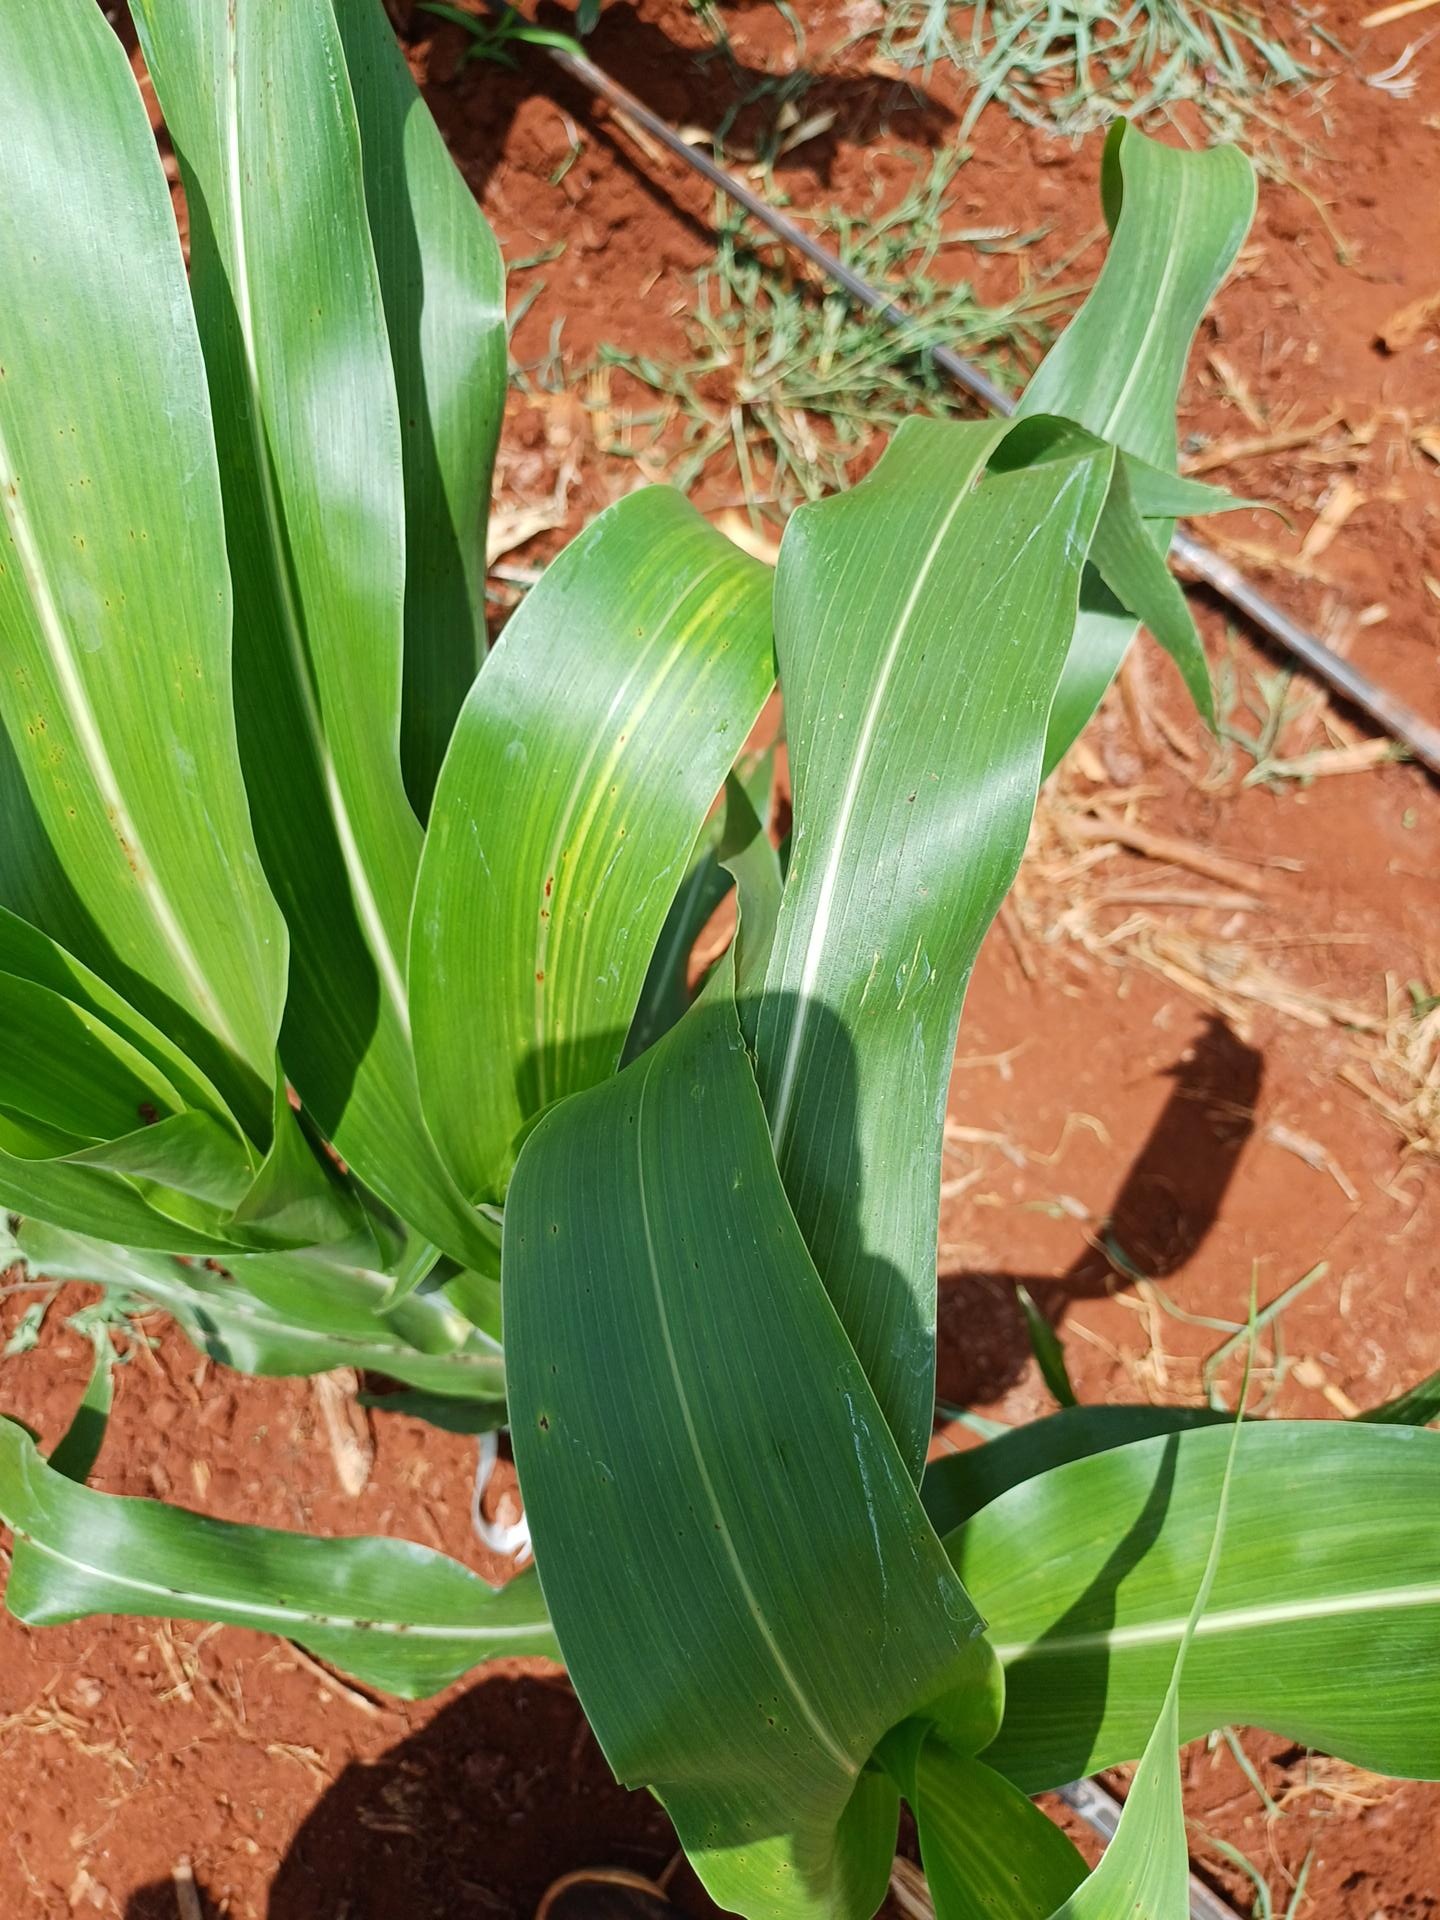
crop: sorghum
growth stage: vegetative
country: Kenya
